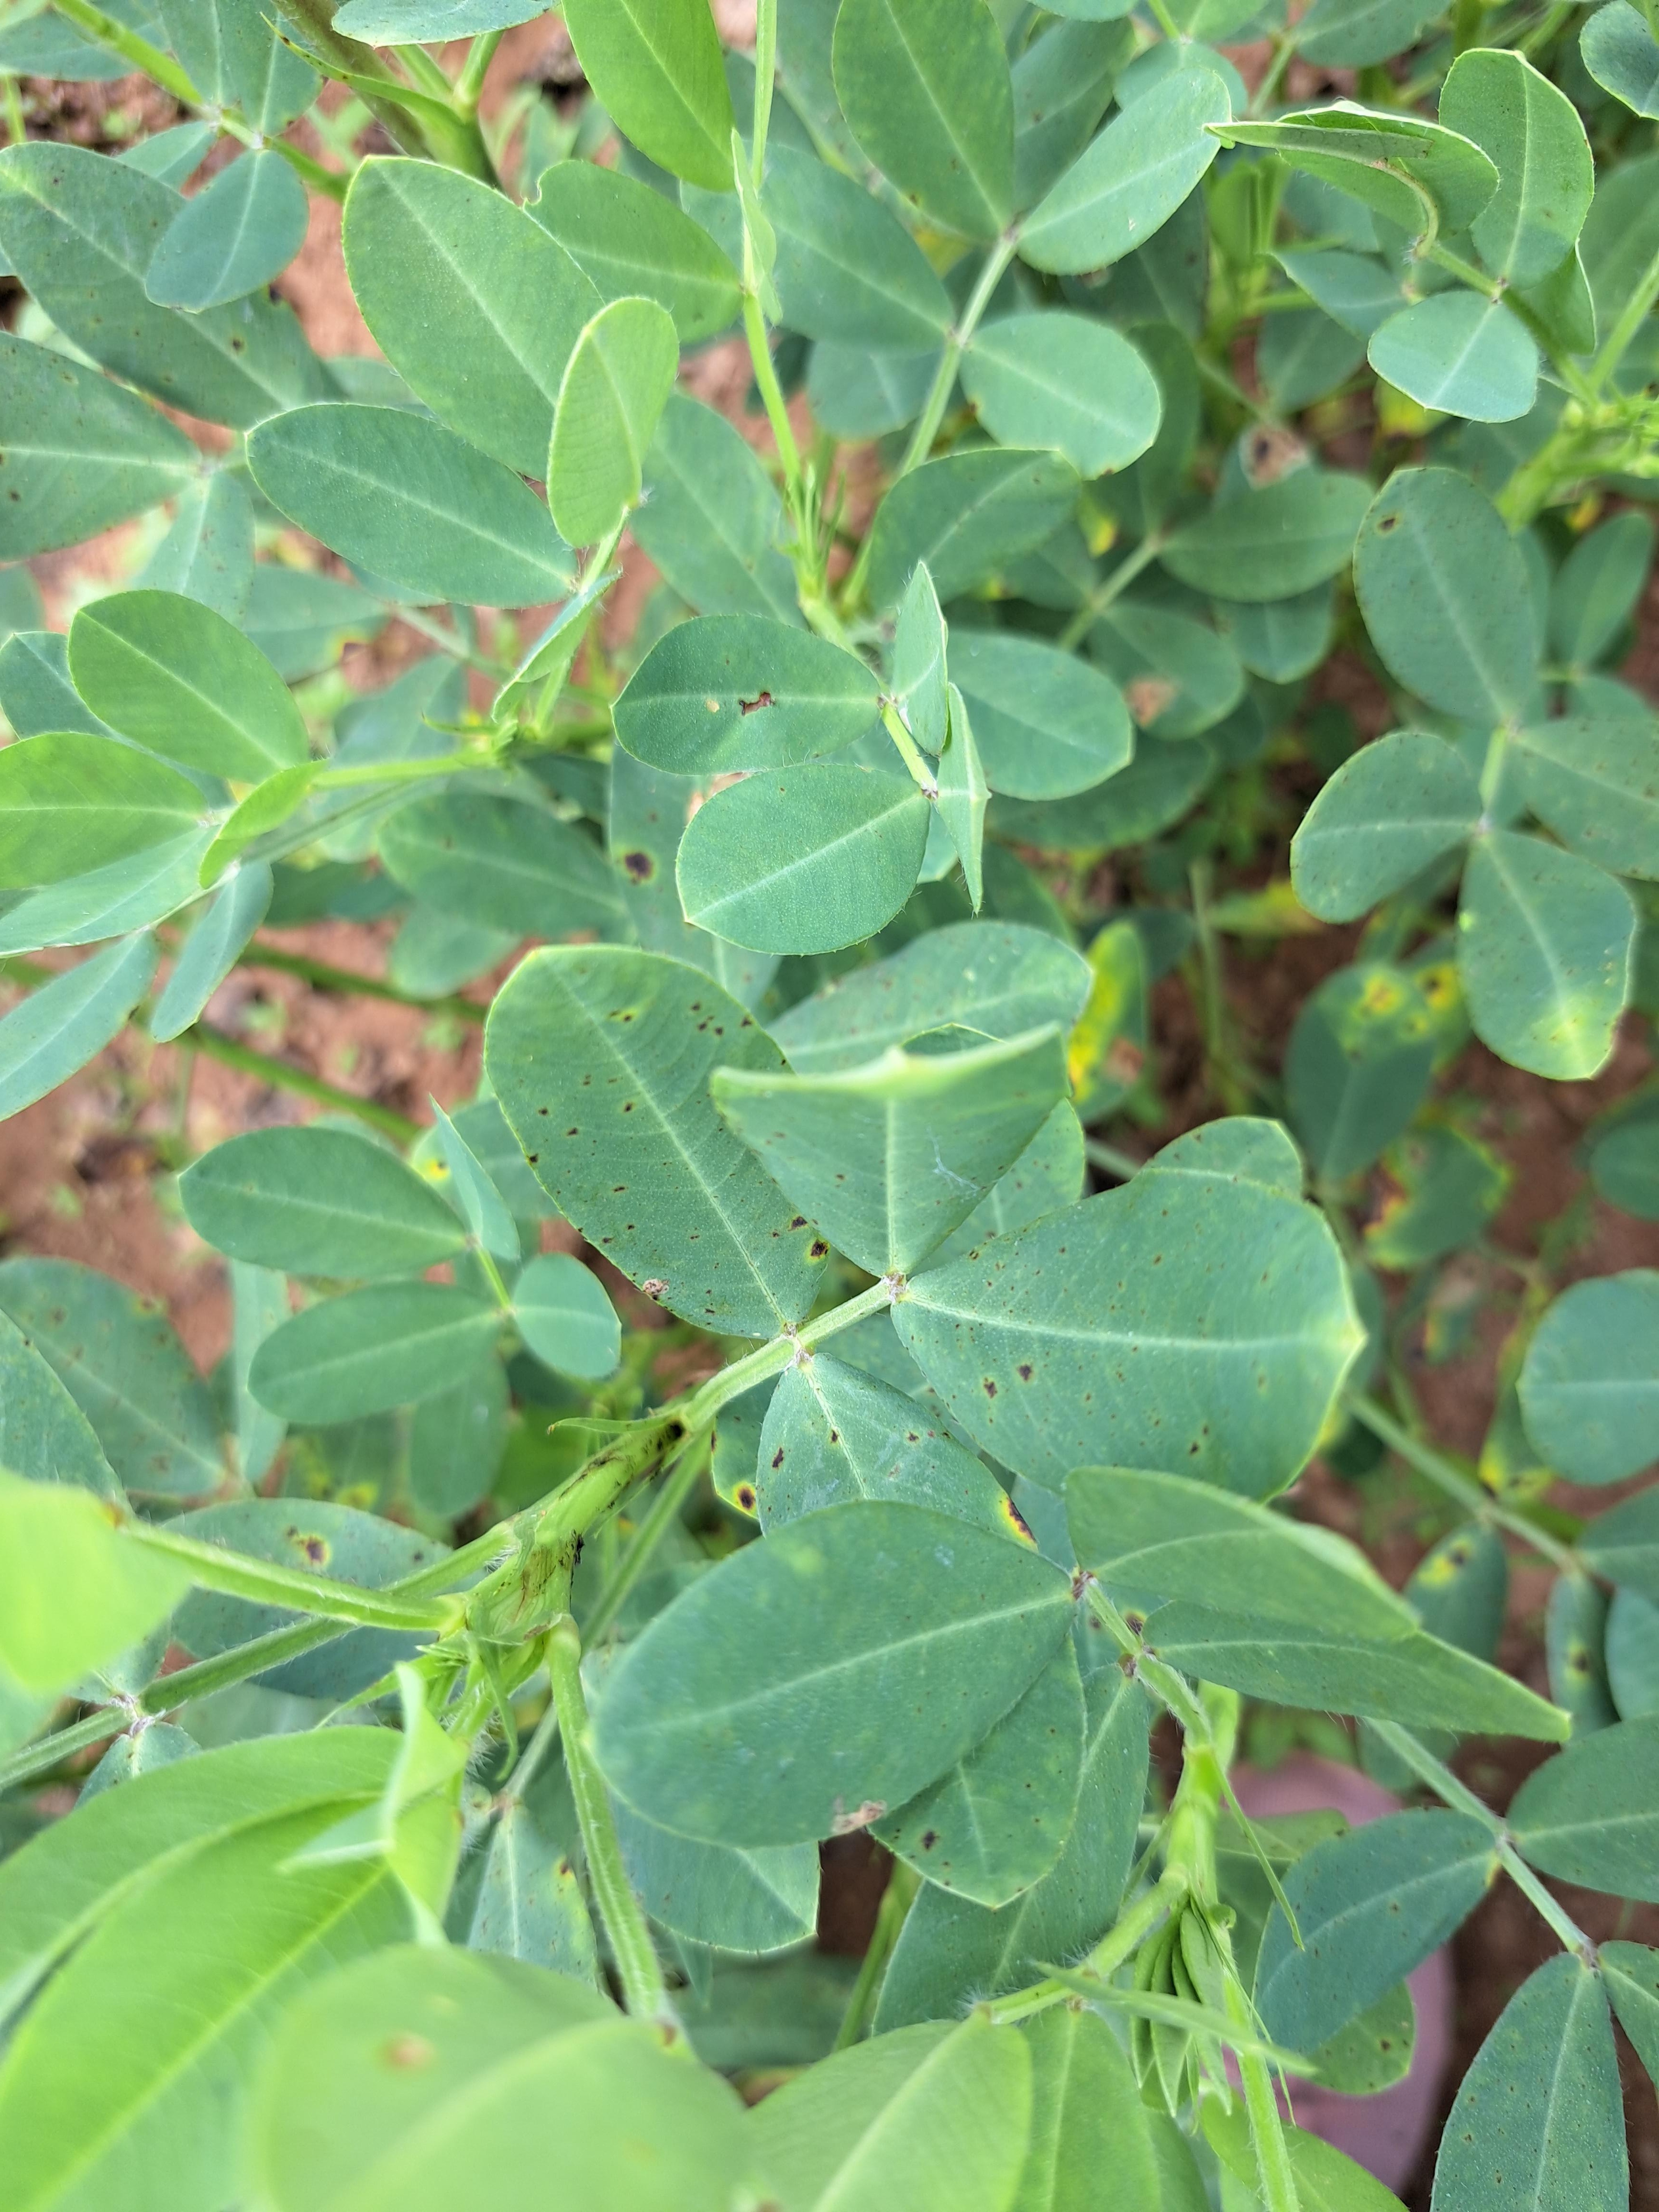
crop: groundnut
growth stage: development pod
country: Ghana
